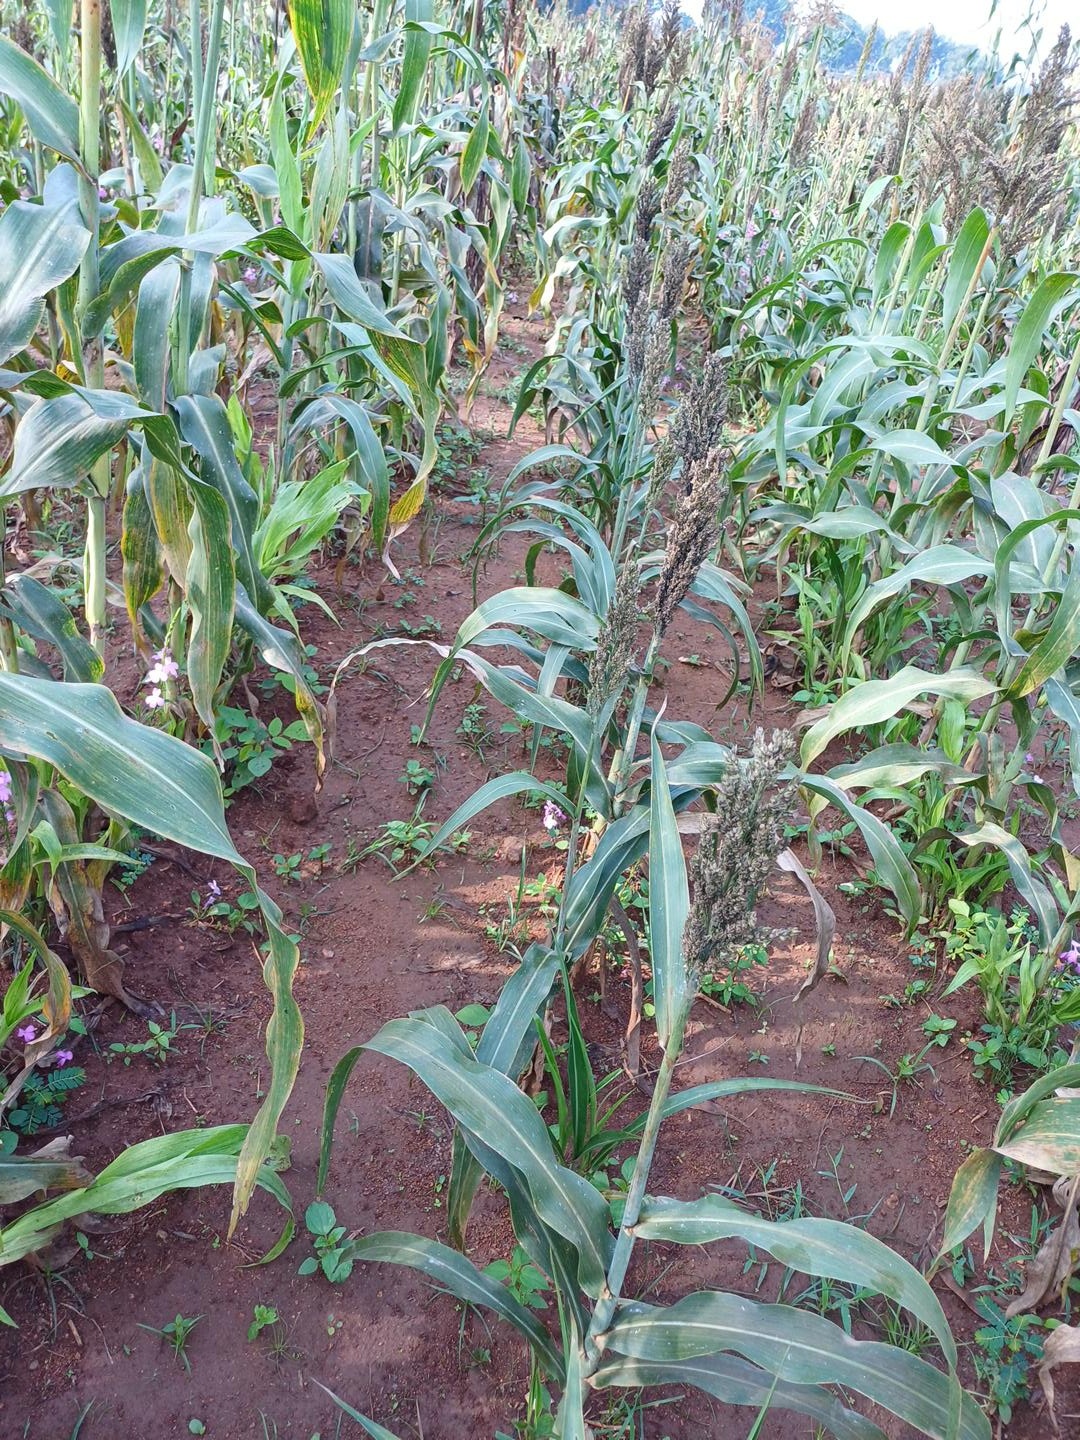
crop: sorghum
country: Kenya
